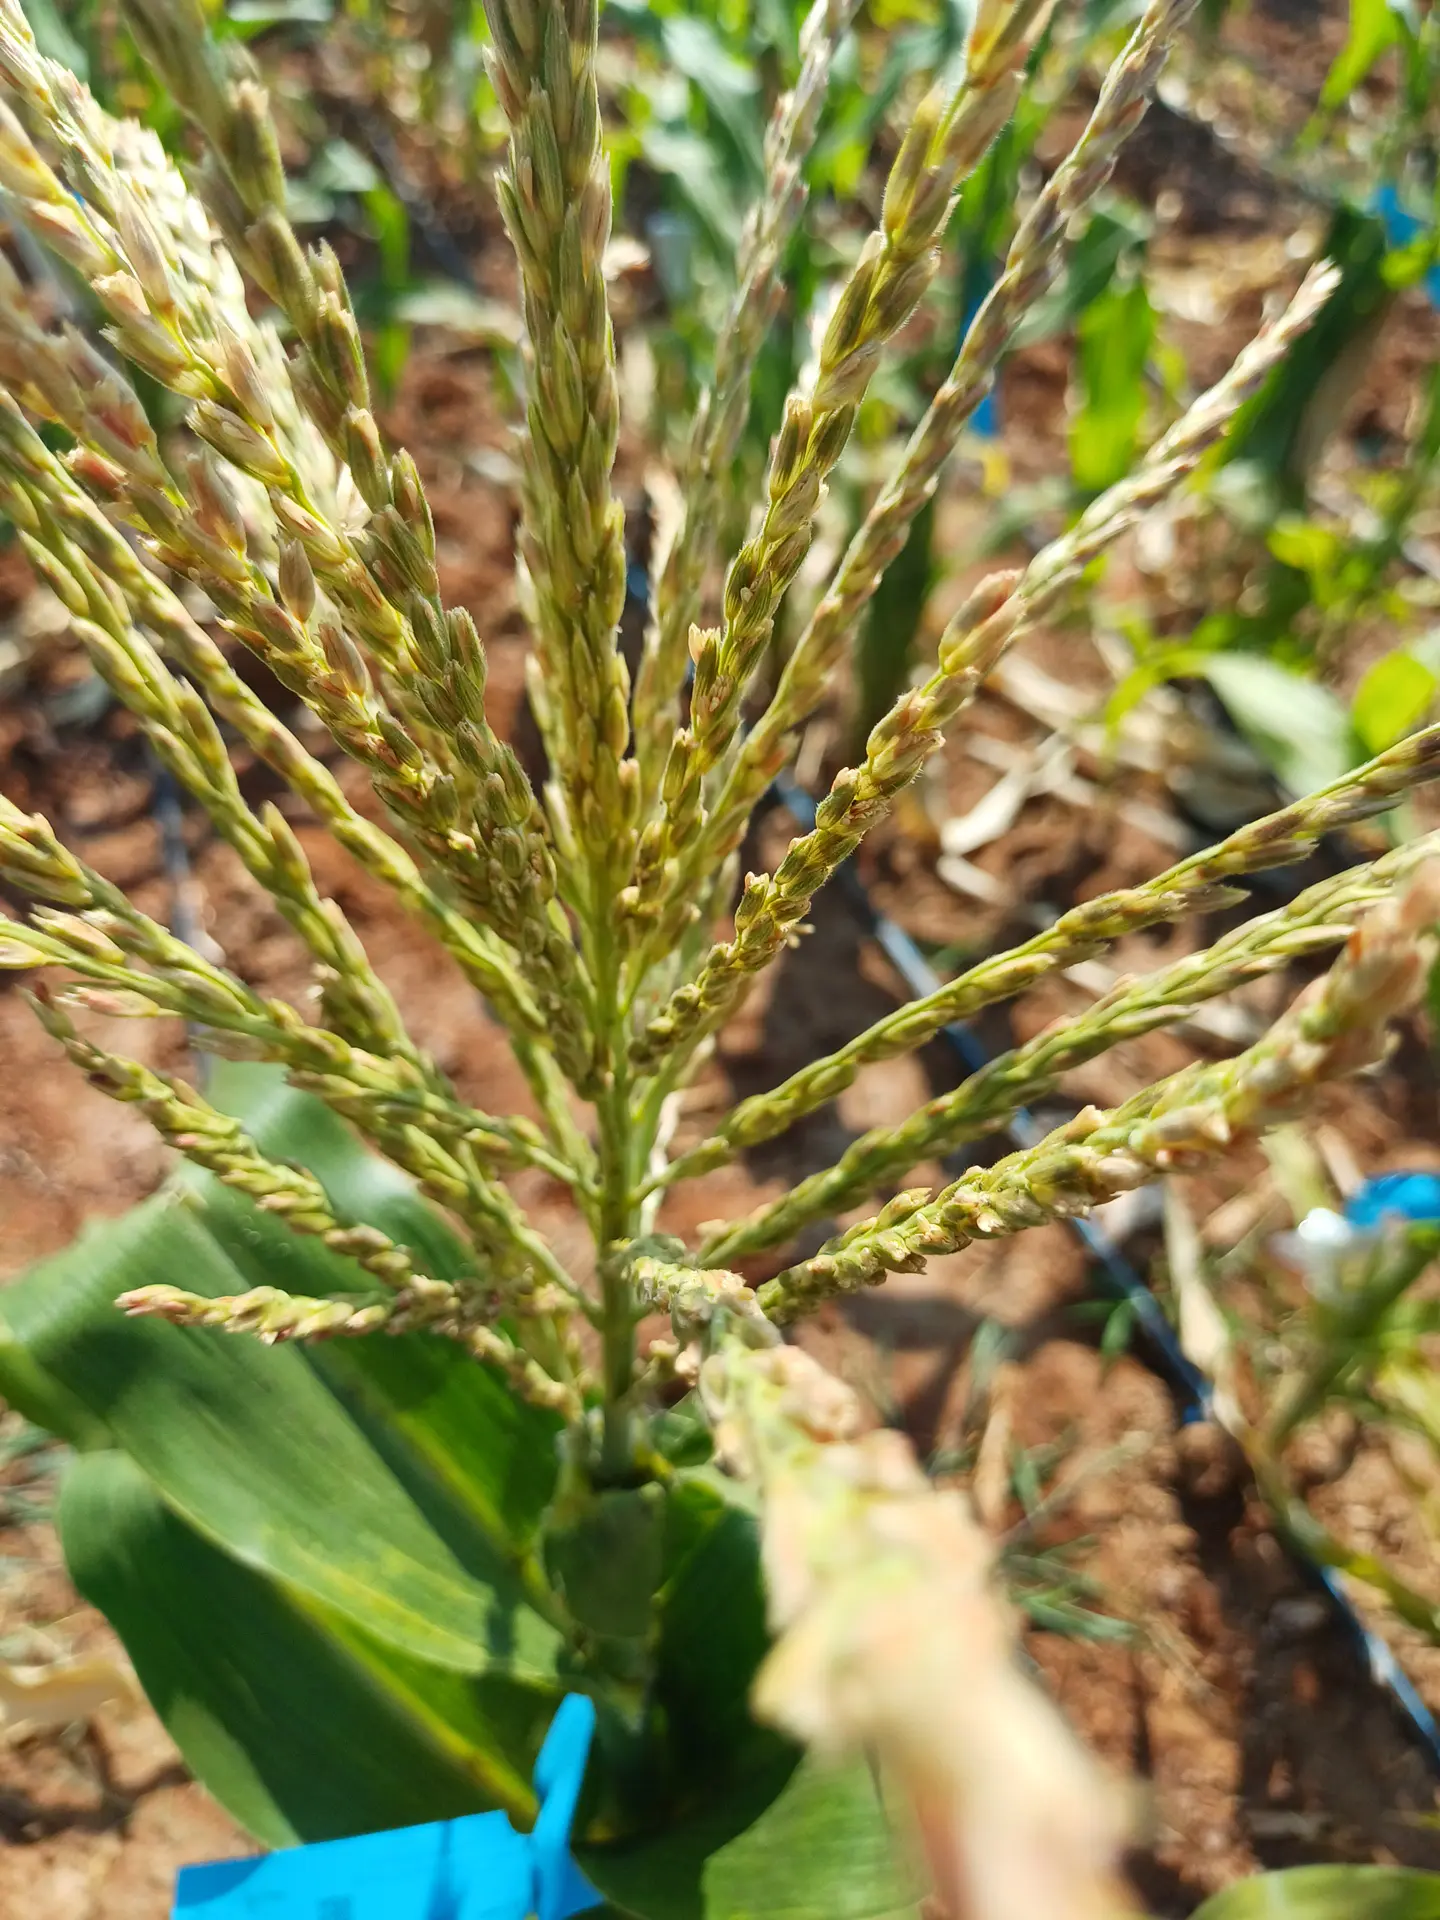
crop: maize
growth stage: flowering
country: Kenya
